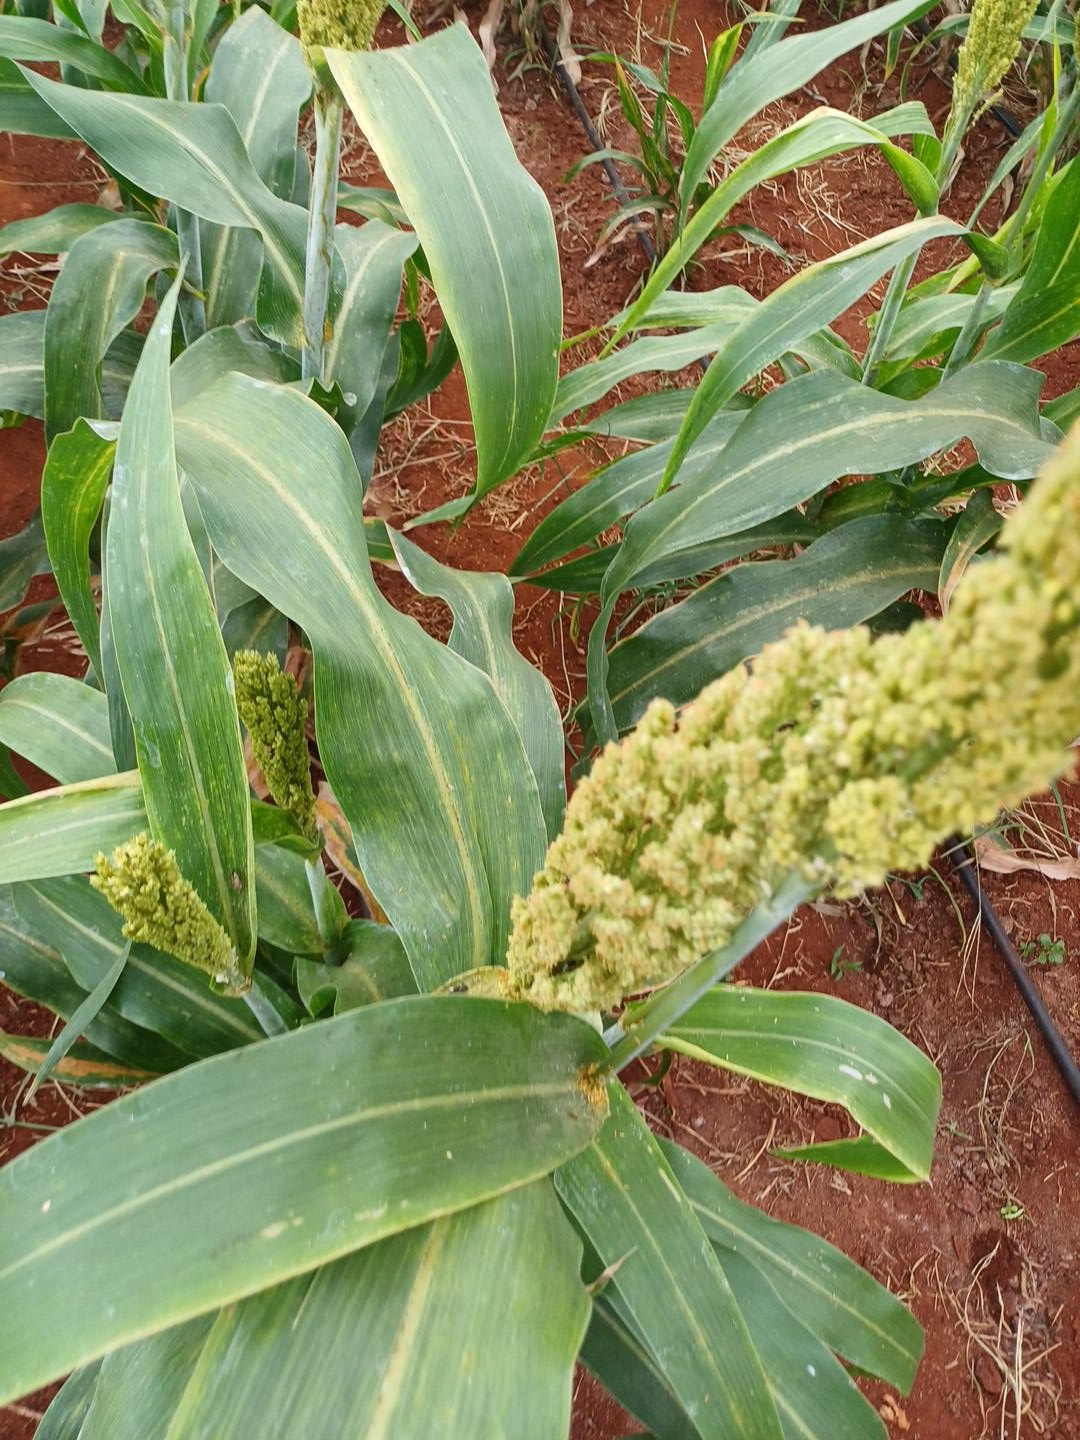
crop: sorghum
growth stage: flowering
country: Kenya
